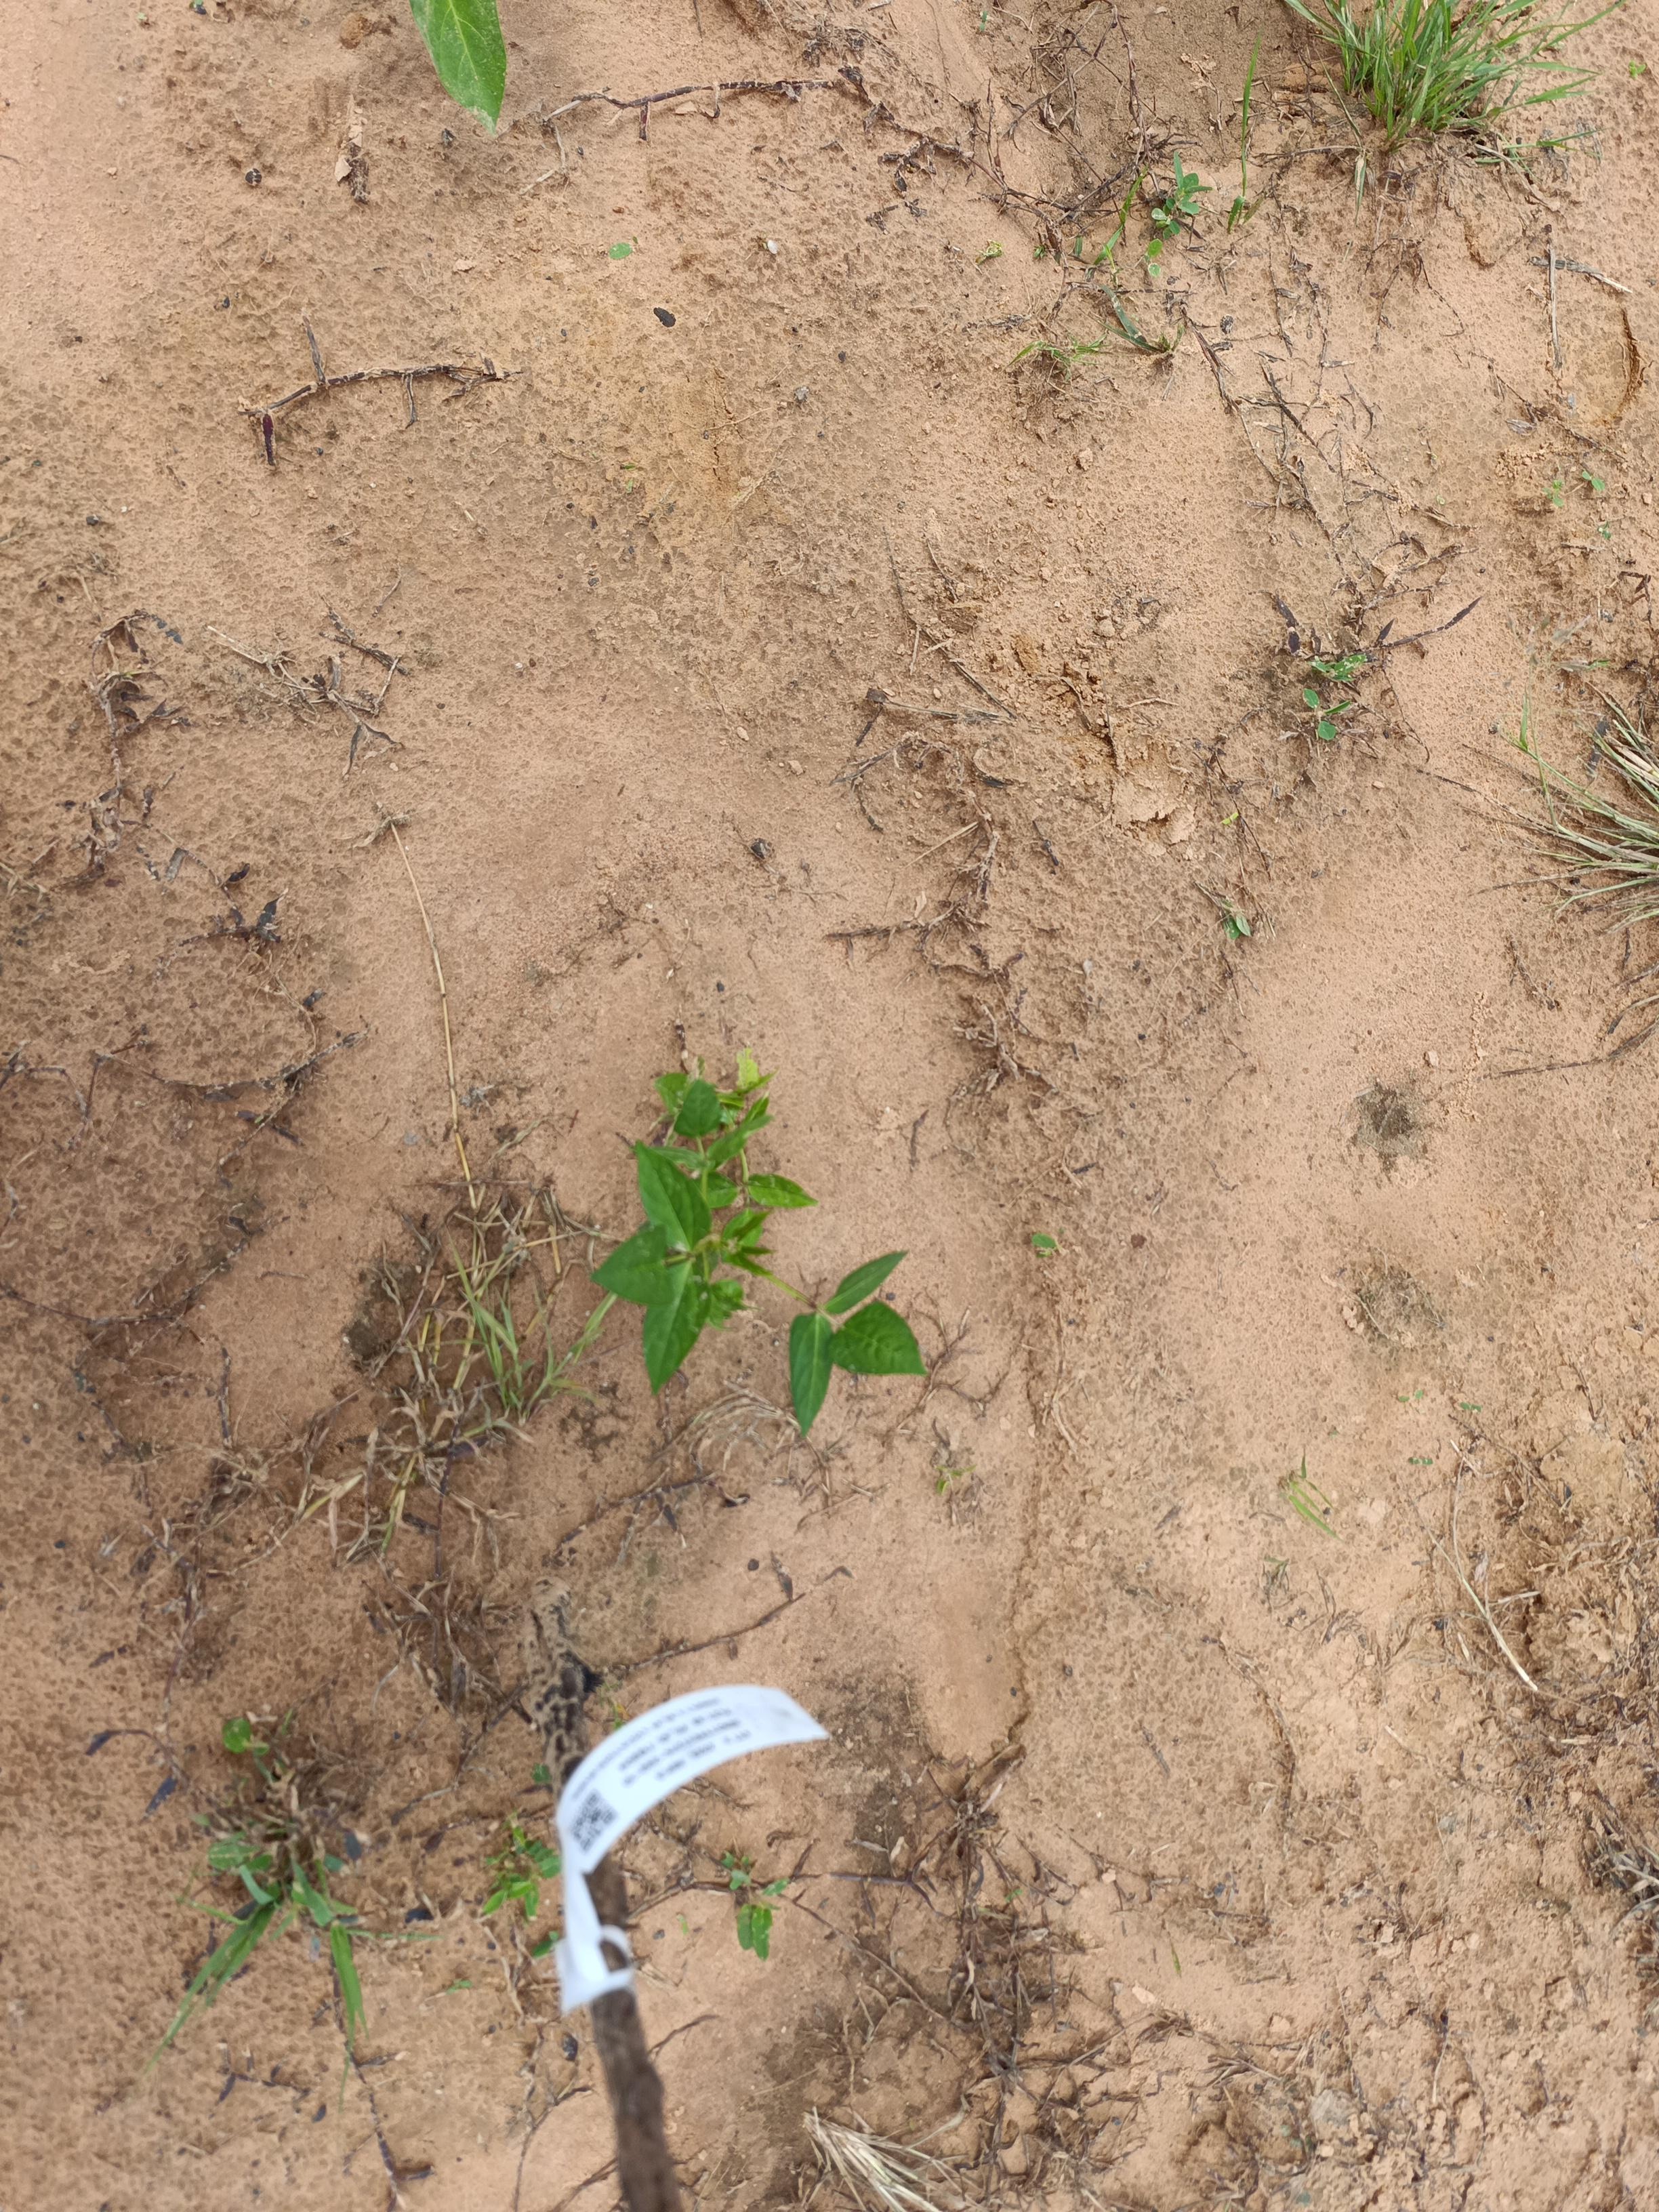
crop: cowpea
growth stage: emergence
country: Nigeria
